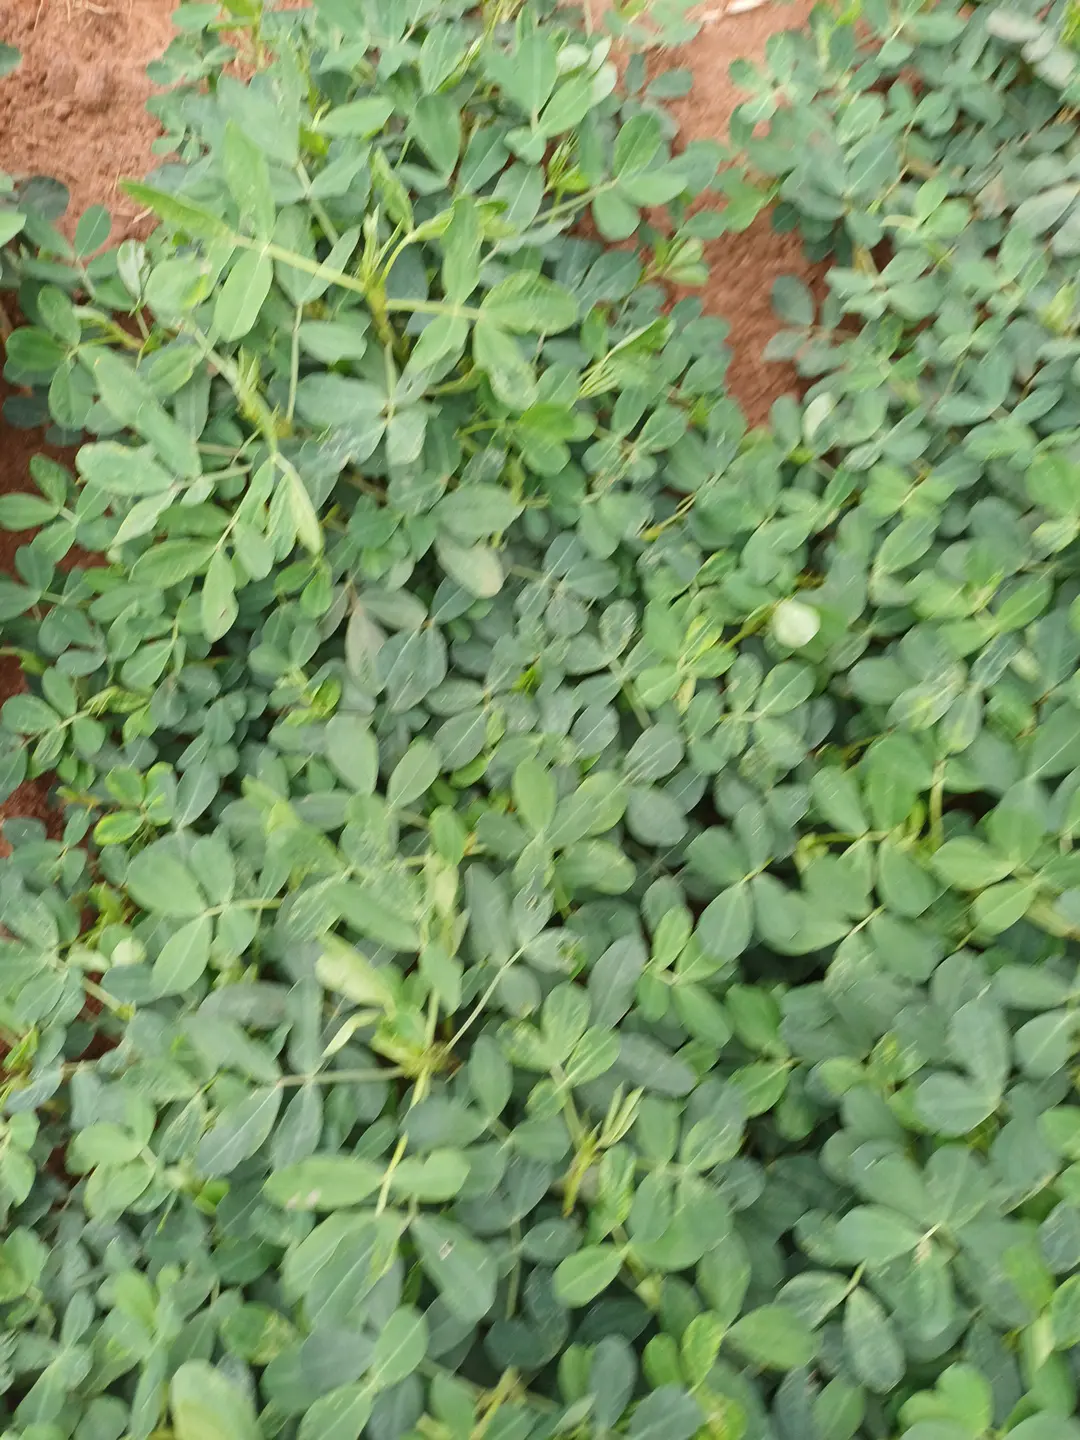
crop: groundnut
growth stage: pegging
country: Kenya
